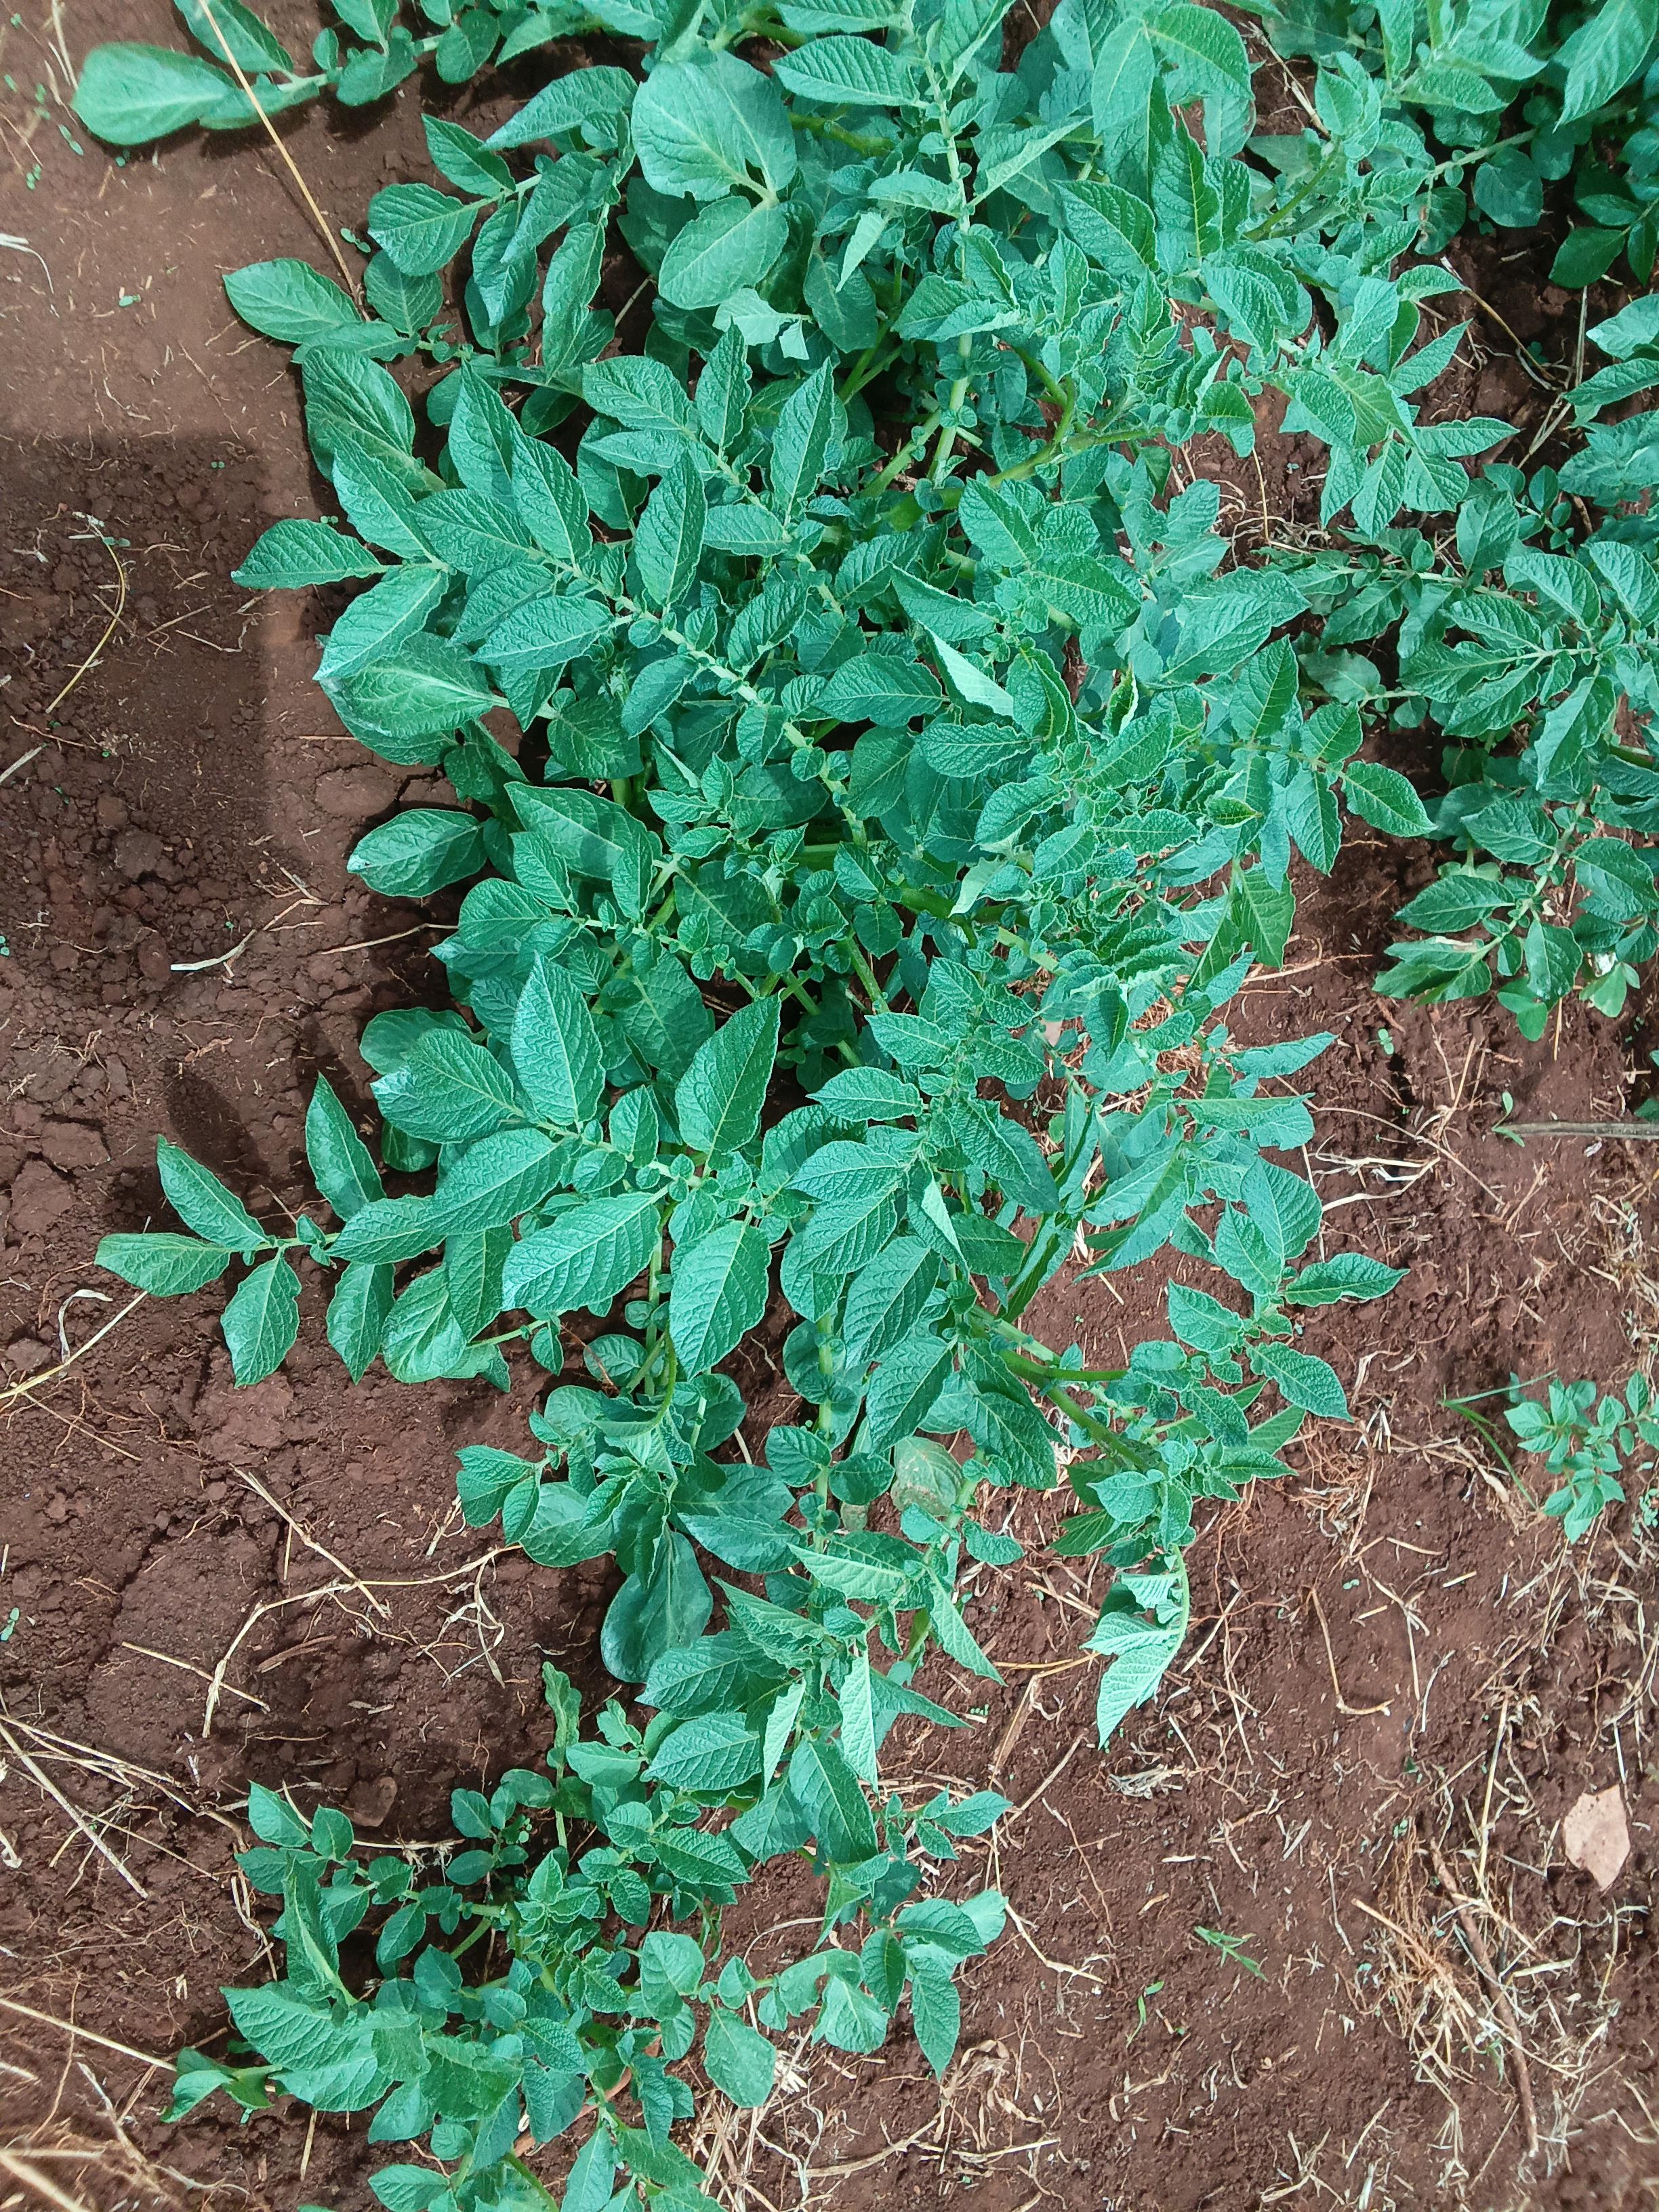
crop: potato
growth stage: vegetative
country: Kenya
